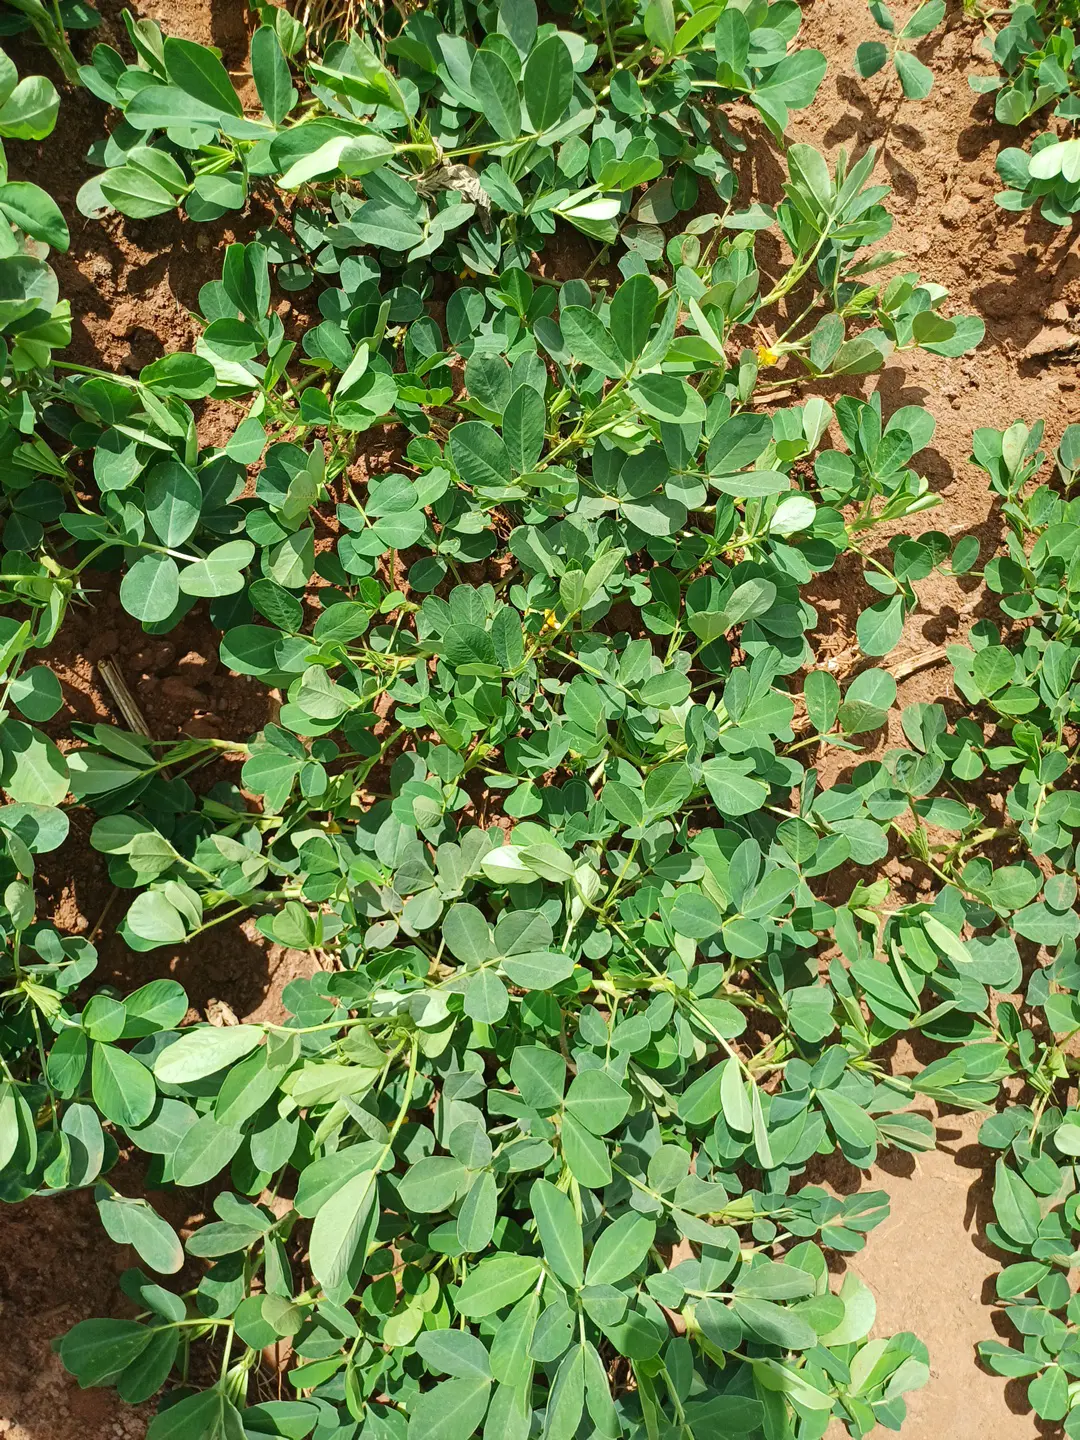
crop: groundnut
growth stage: flowering
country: Kenya
